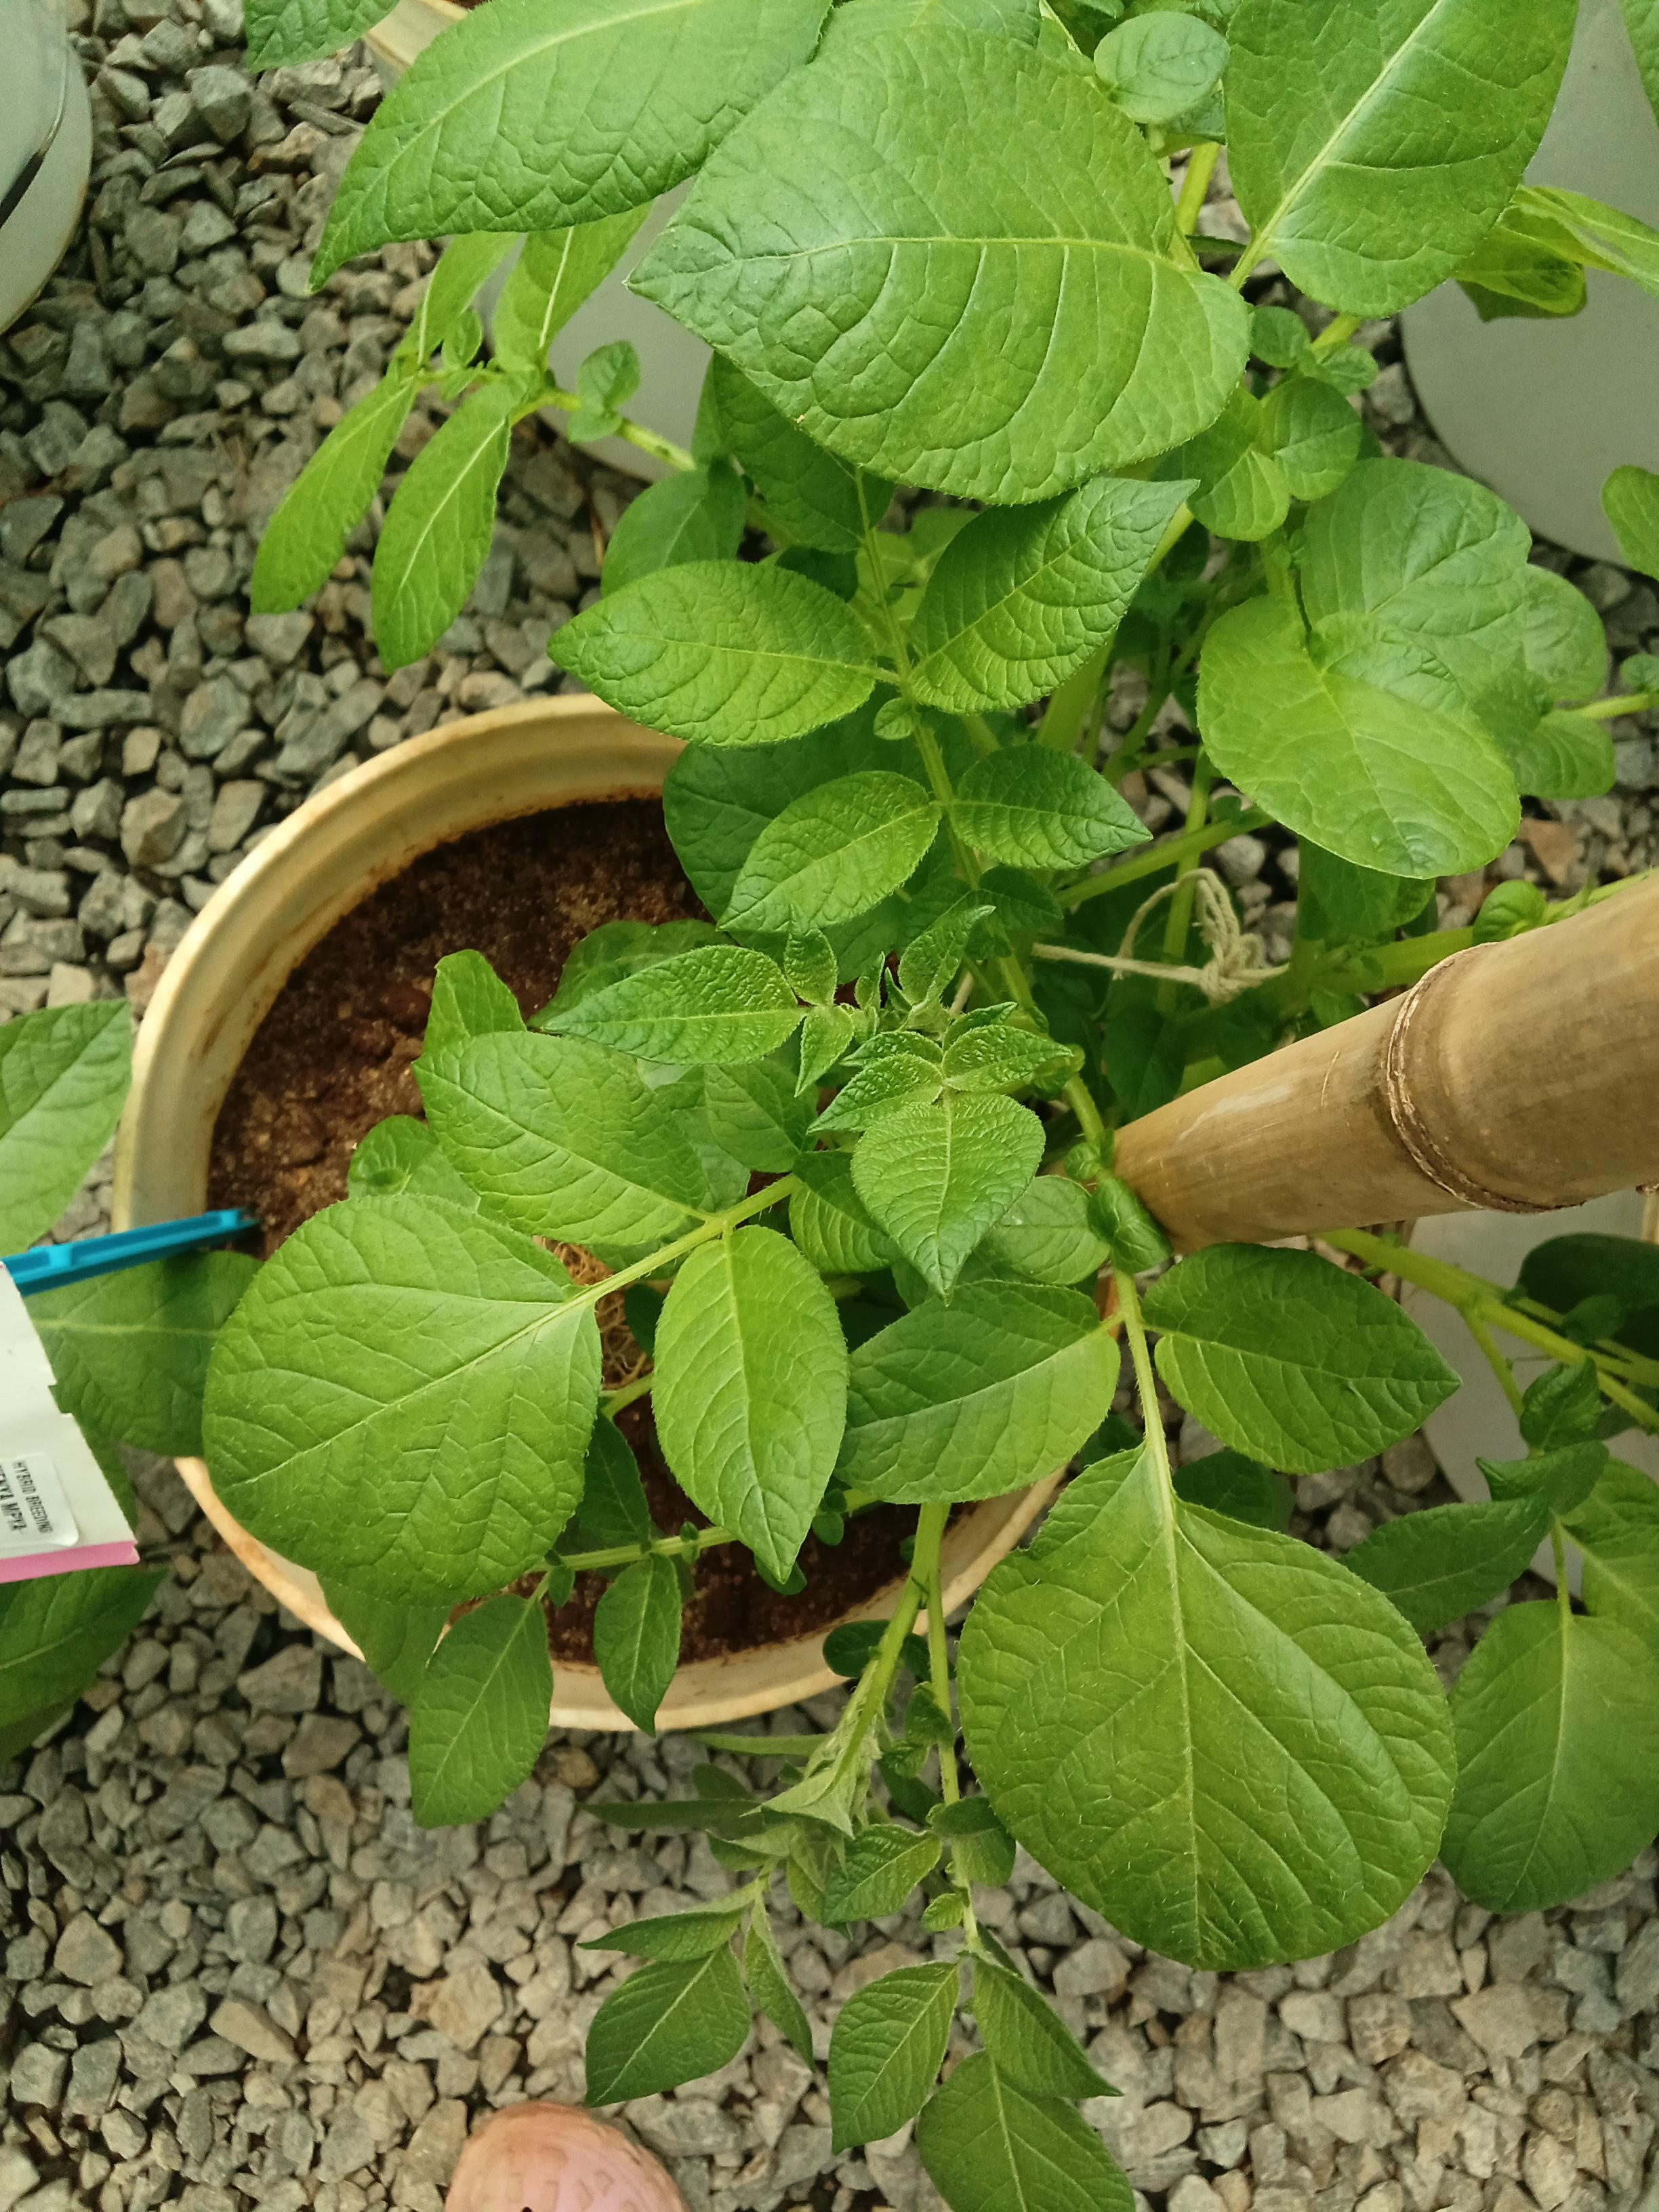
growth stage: vegetative
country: Kenya
